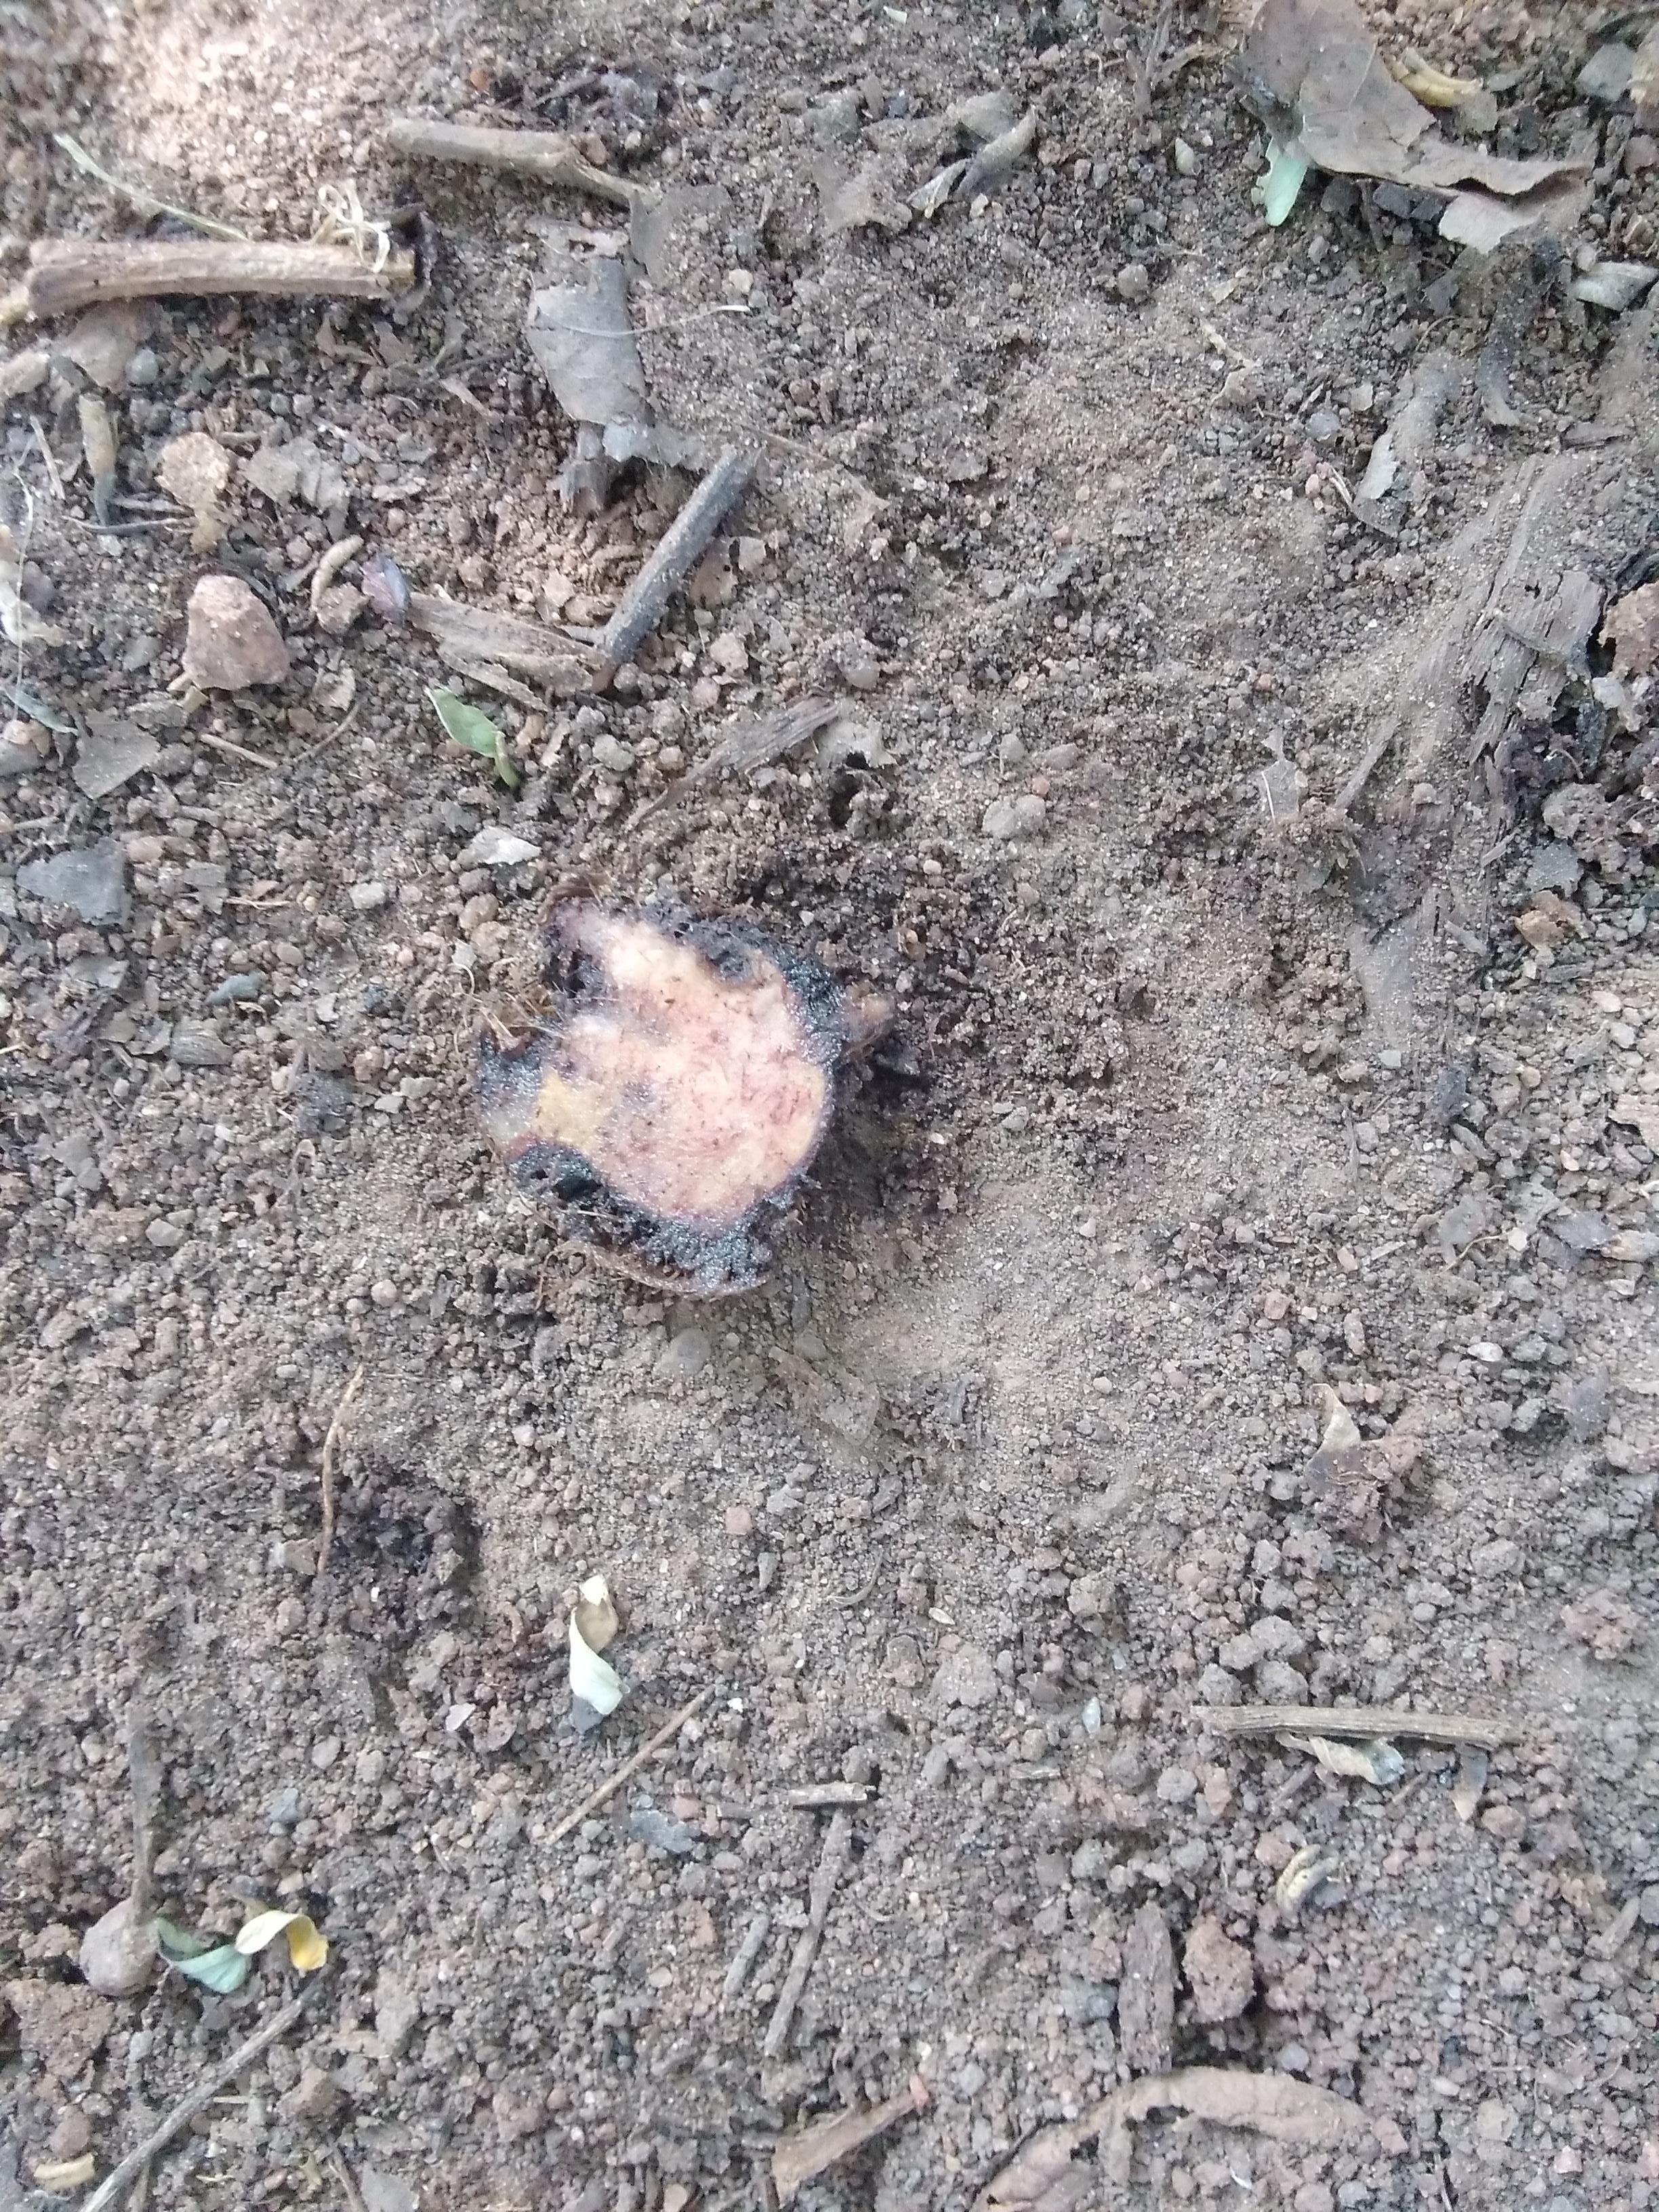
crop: banana
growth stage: vegetative
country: Tanzania
